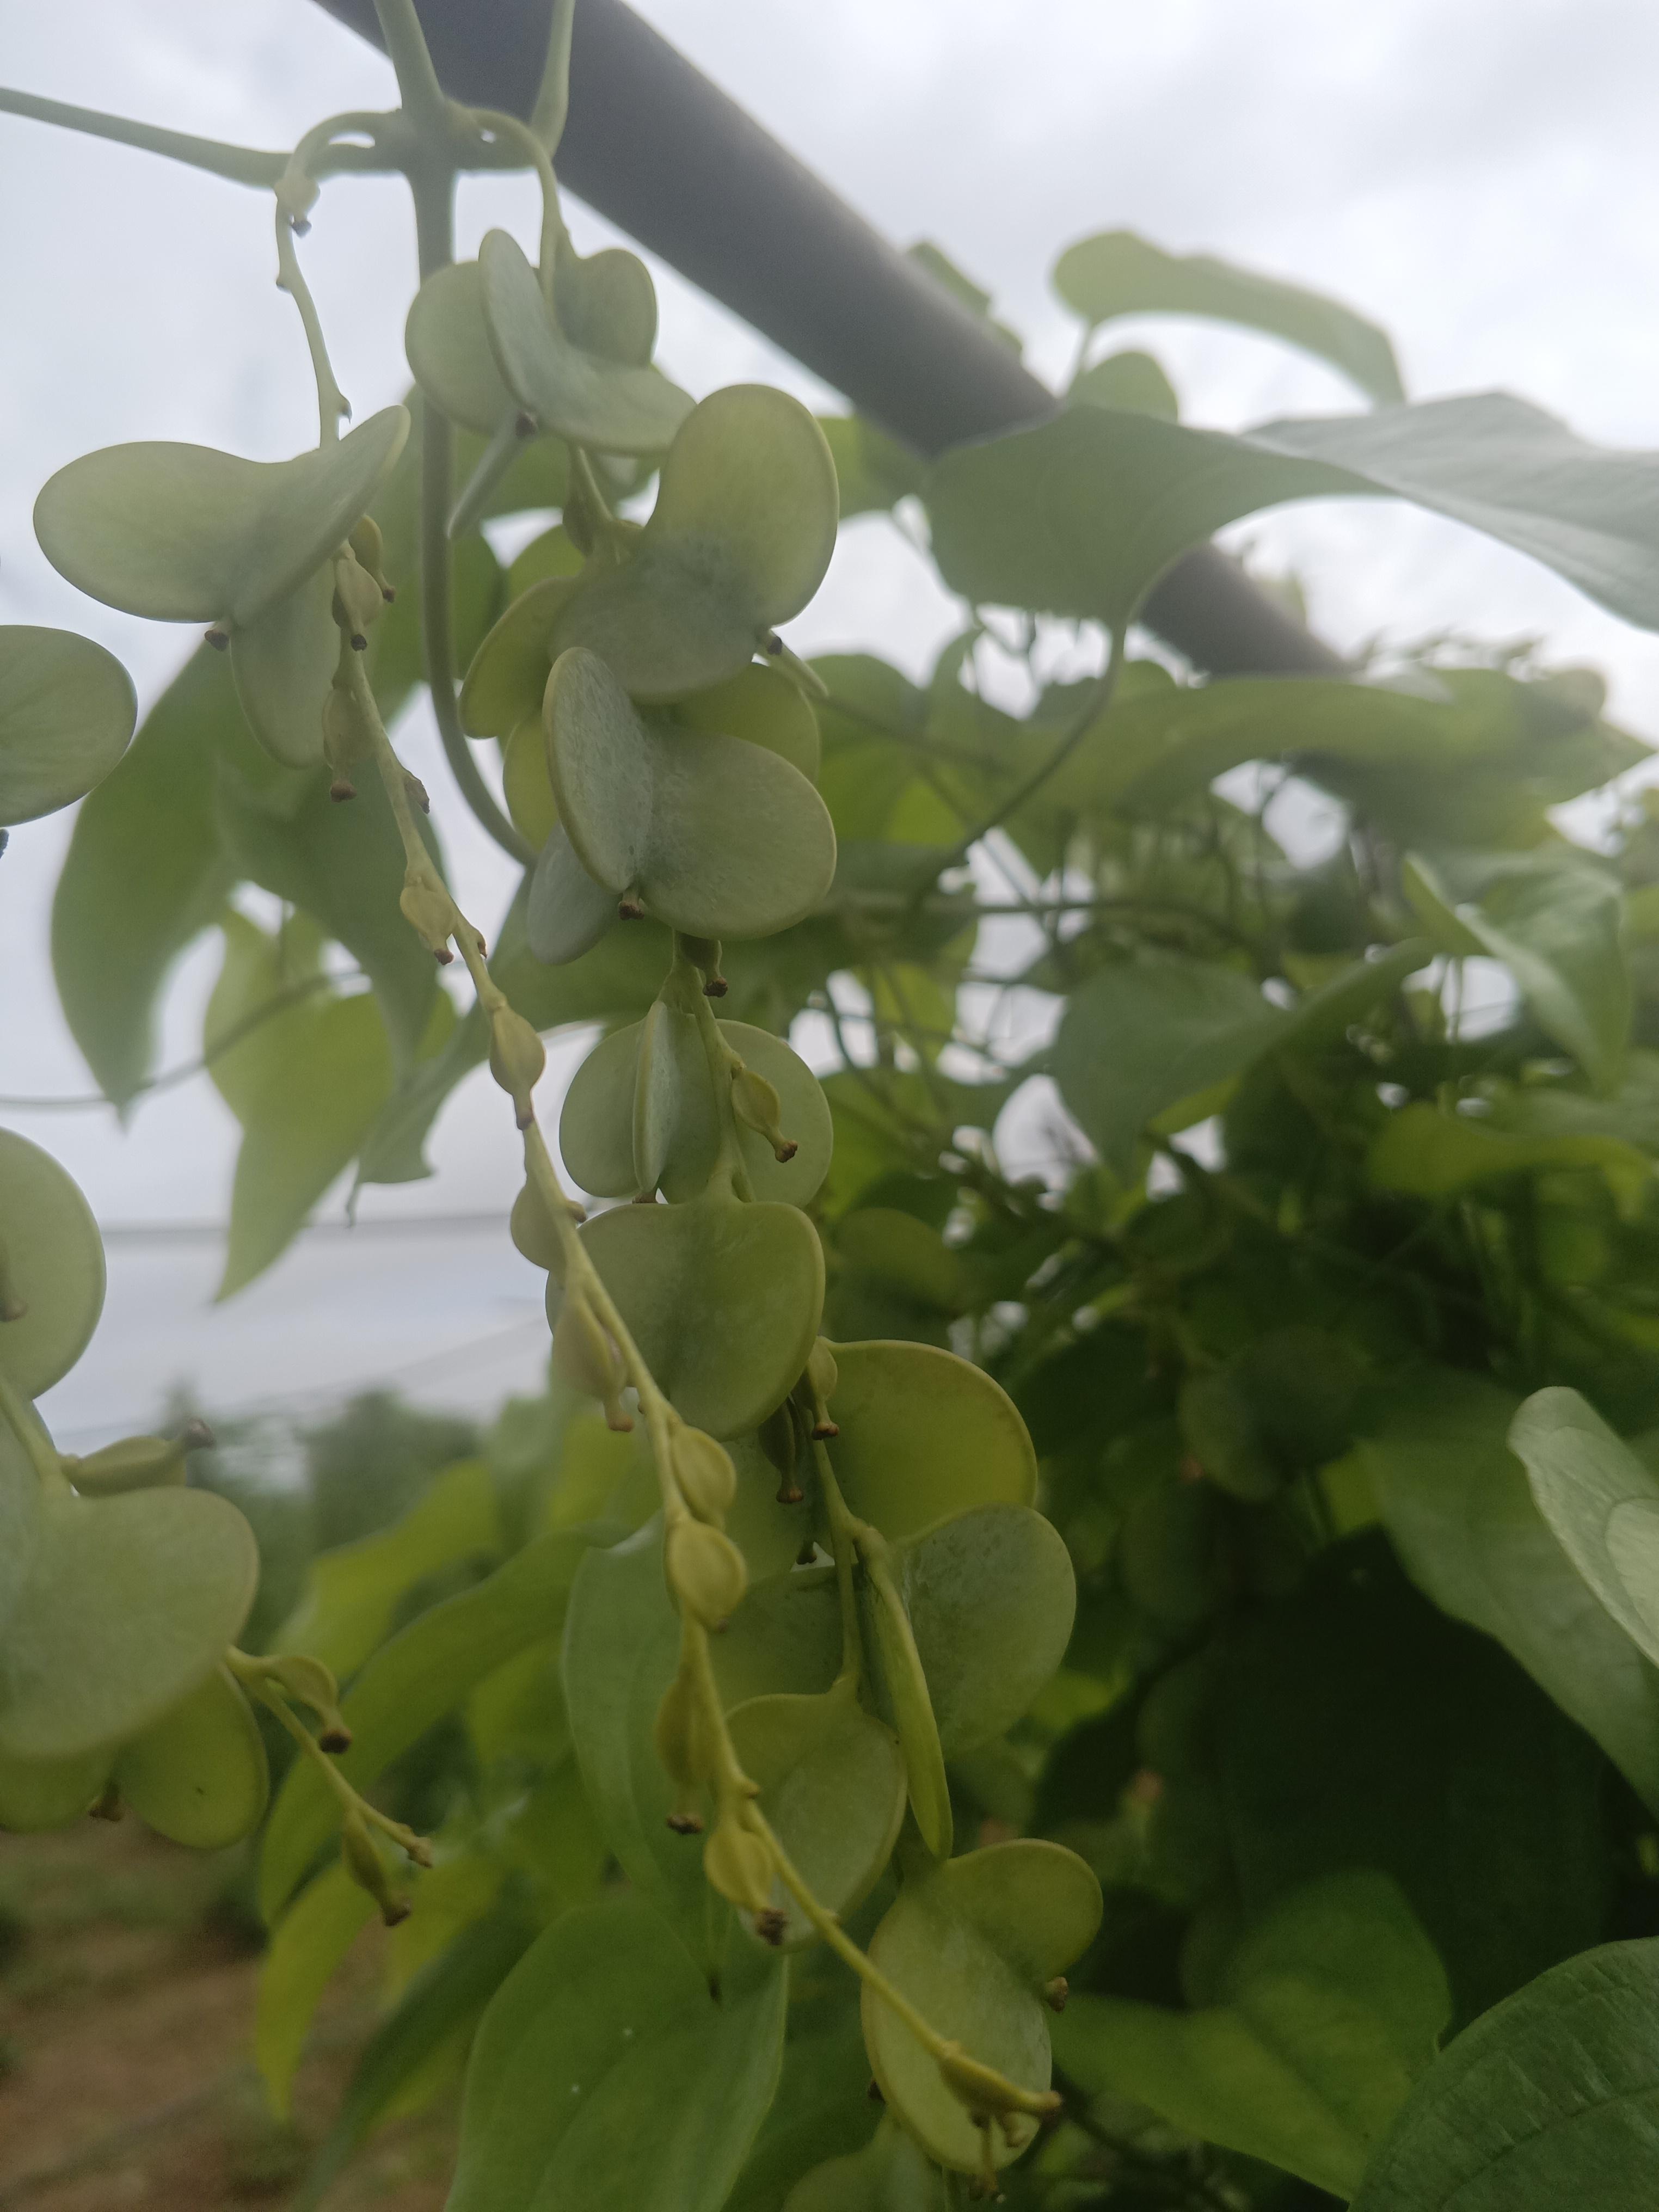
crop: yam
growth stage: maturity
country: Nigeria
